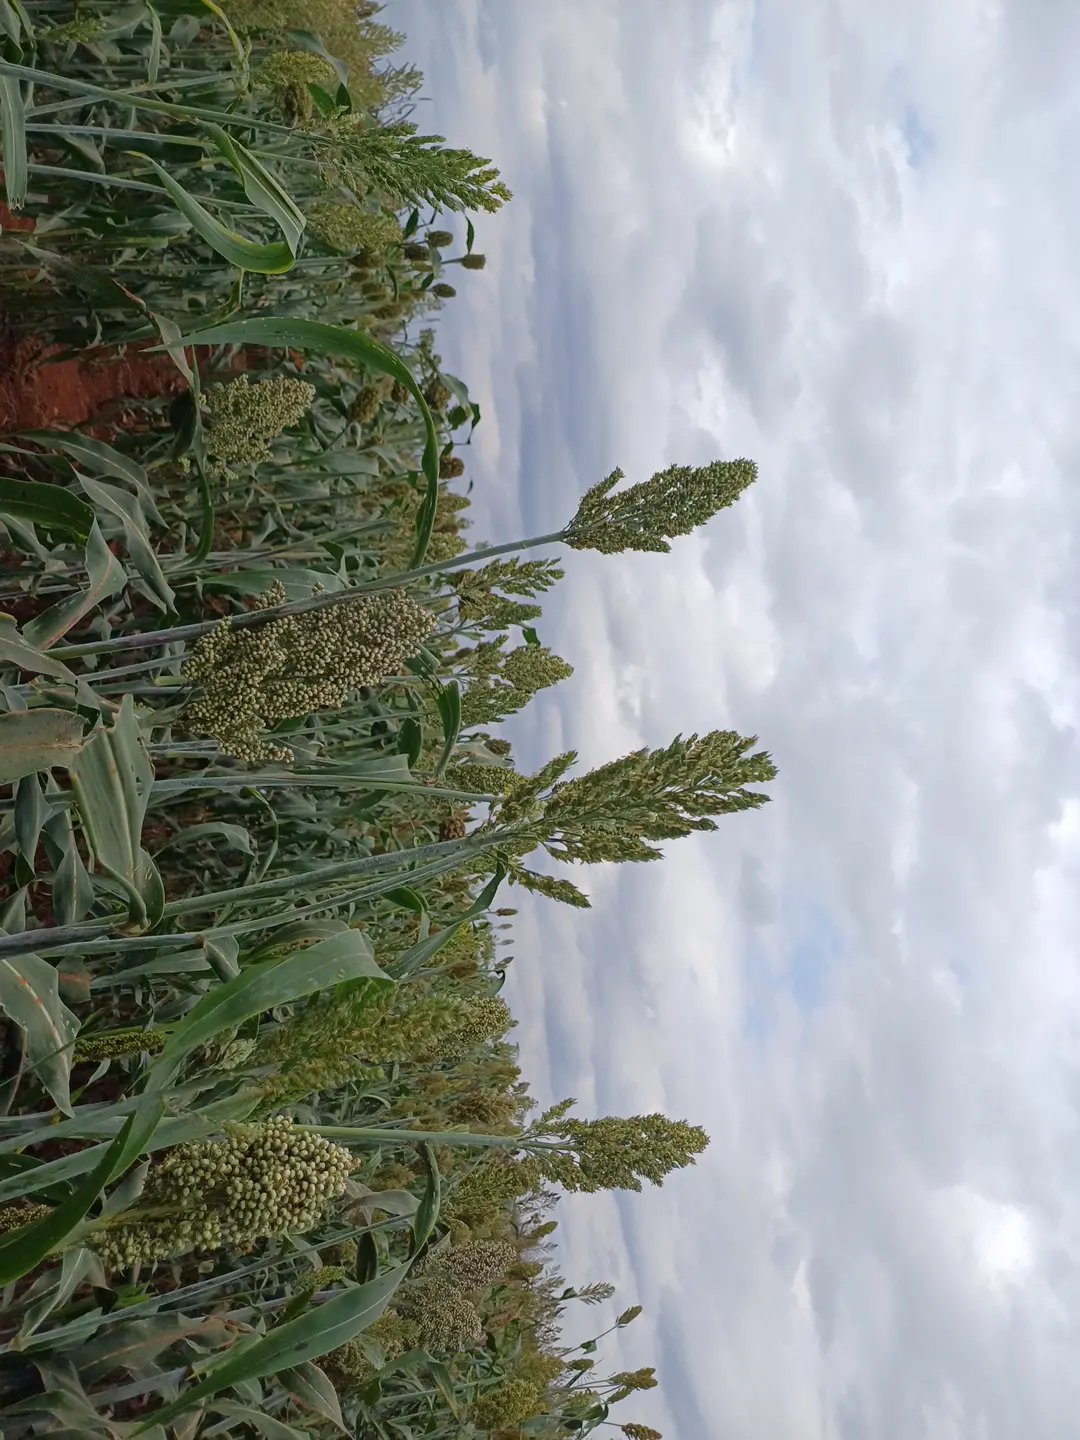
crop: sorghum
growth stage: filling grain
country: Kenya
